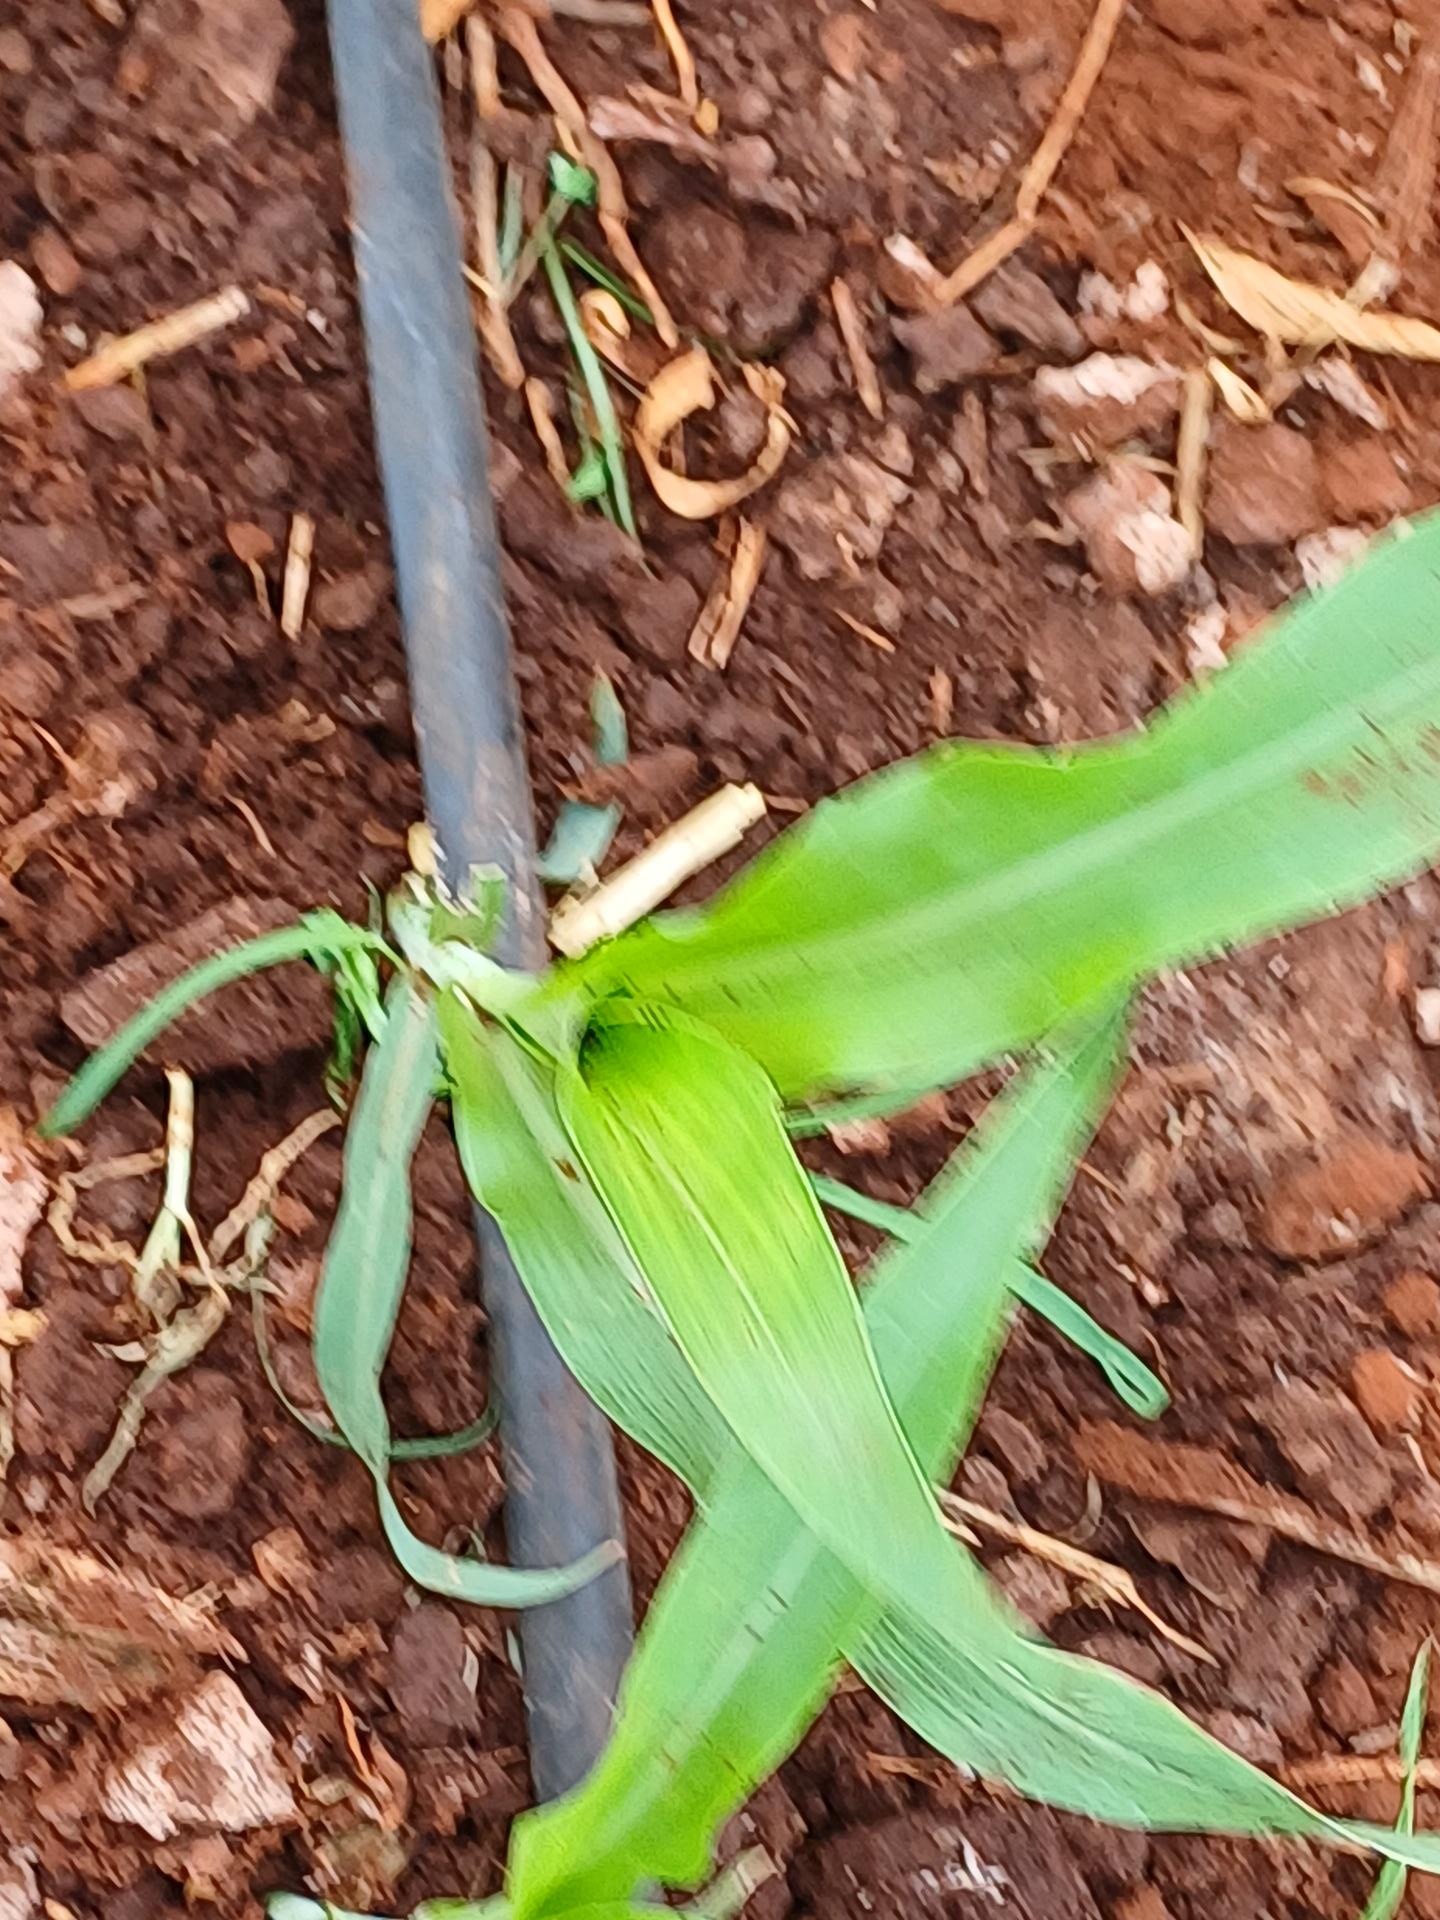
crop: sorghum
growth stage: vegetative
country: Kenya
